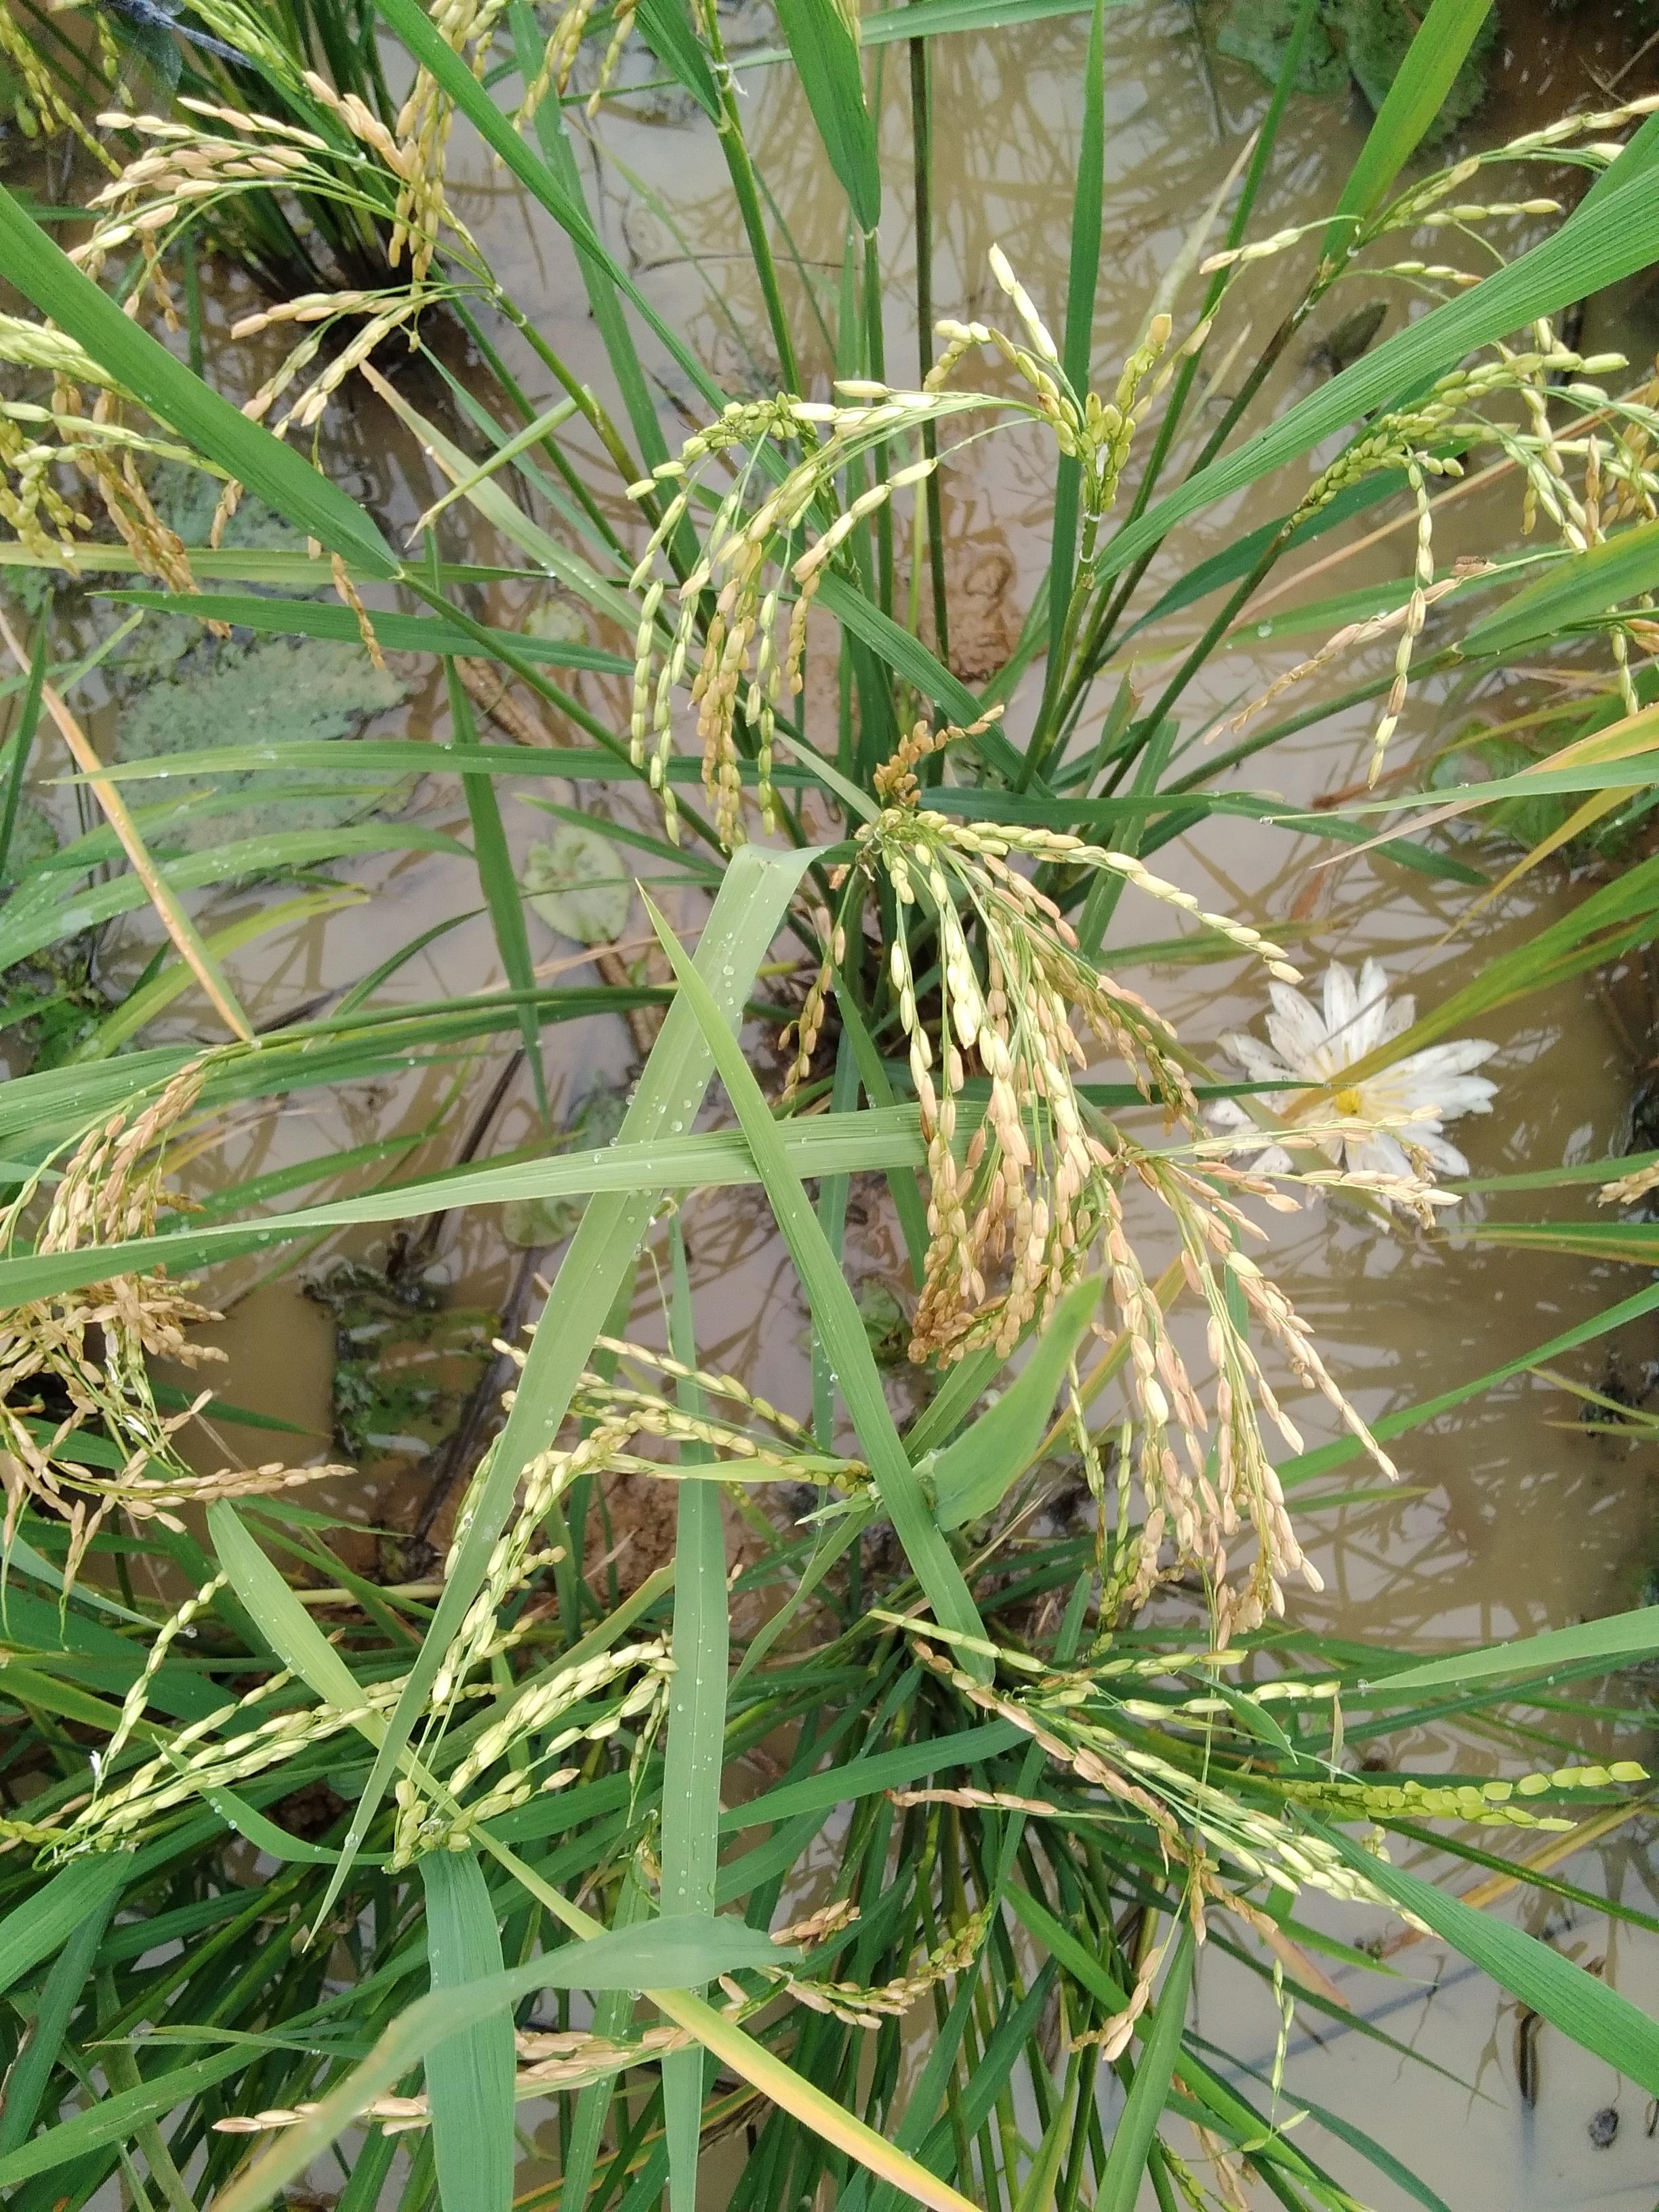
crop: rice
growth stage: ripening
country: Nigeria
